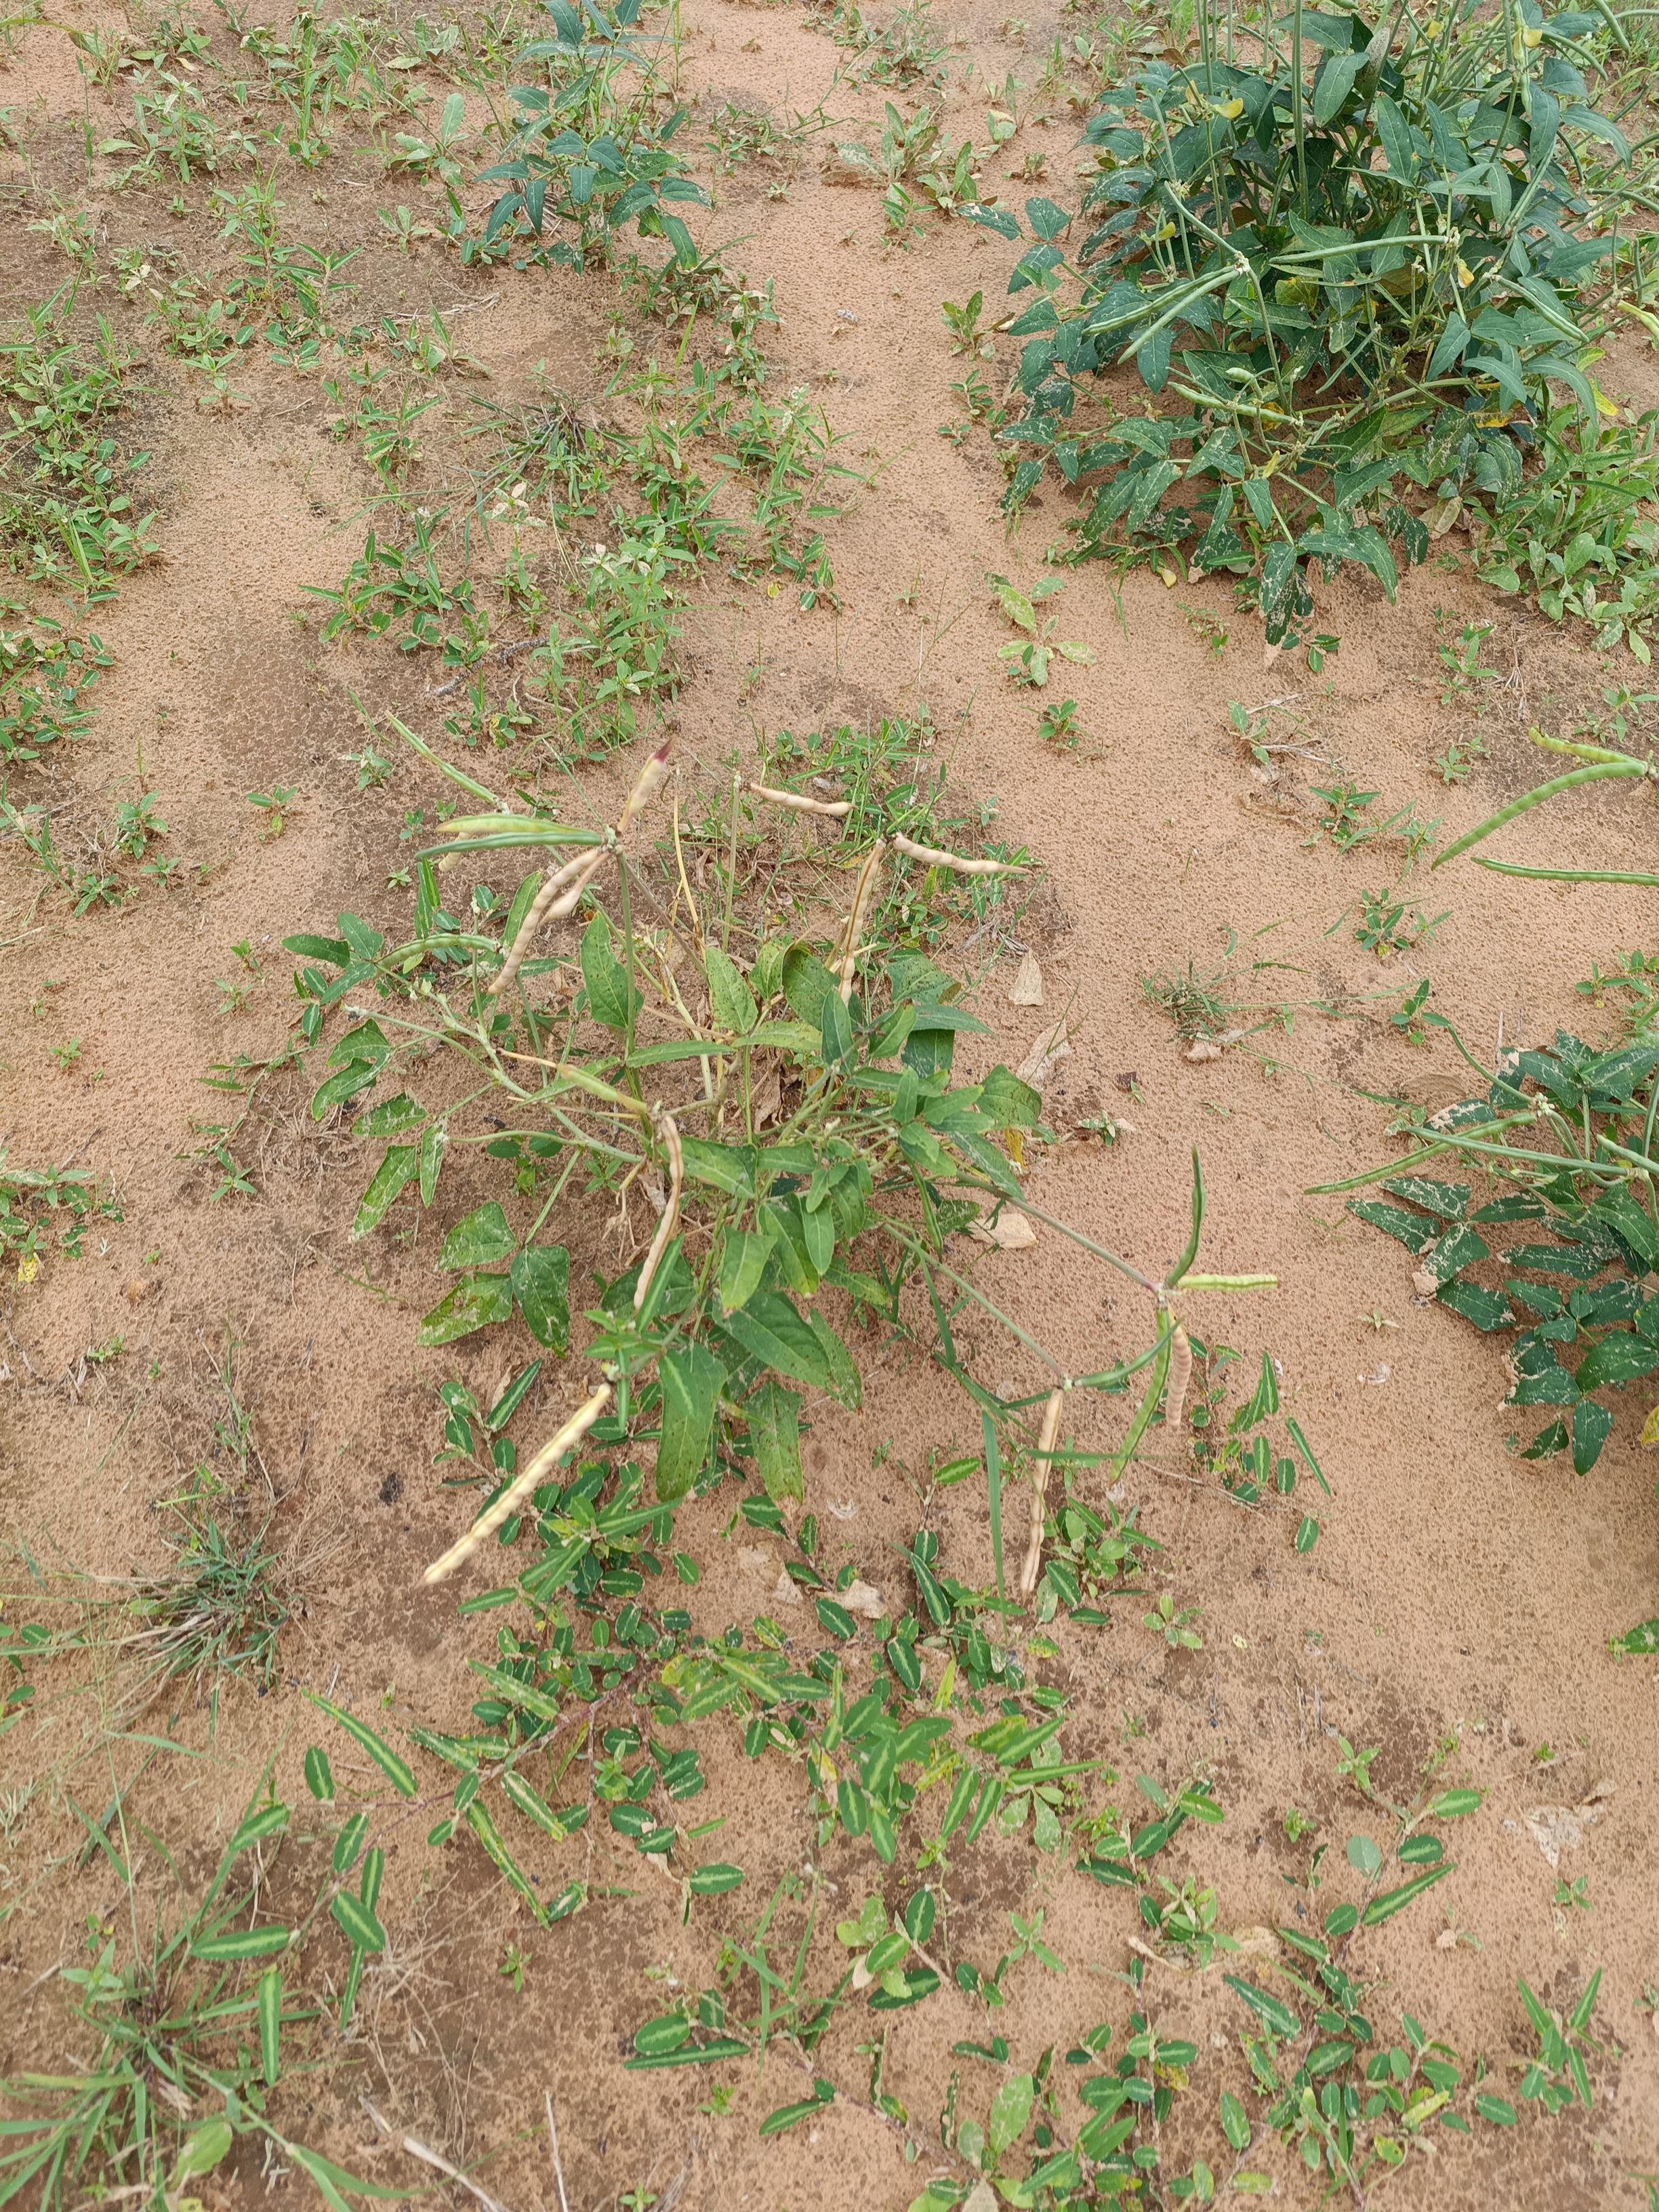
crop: cowpea
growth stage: maturity
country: Nigeria
